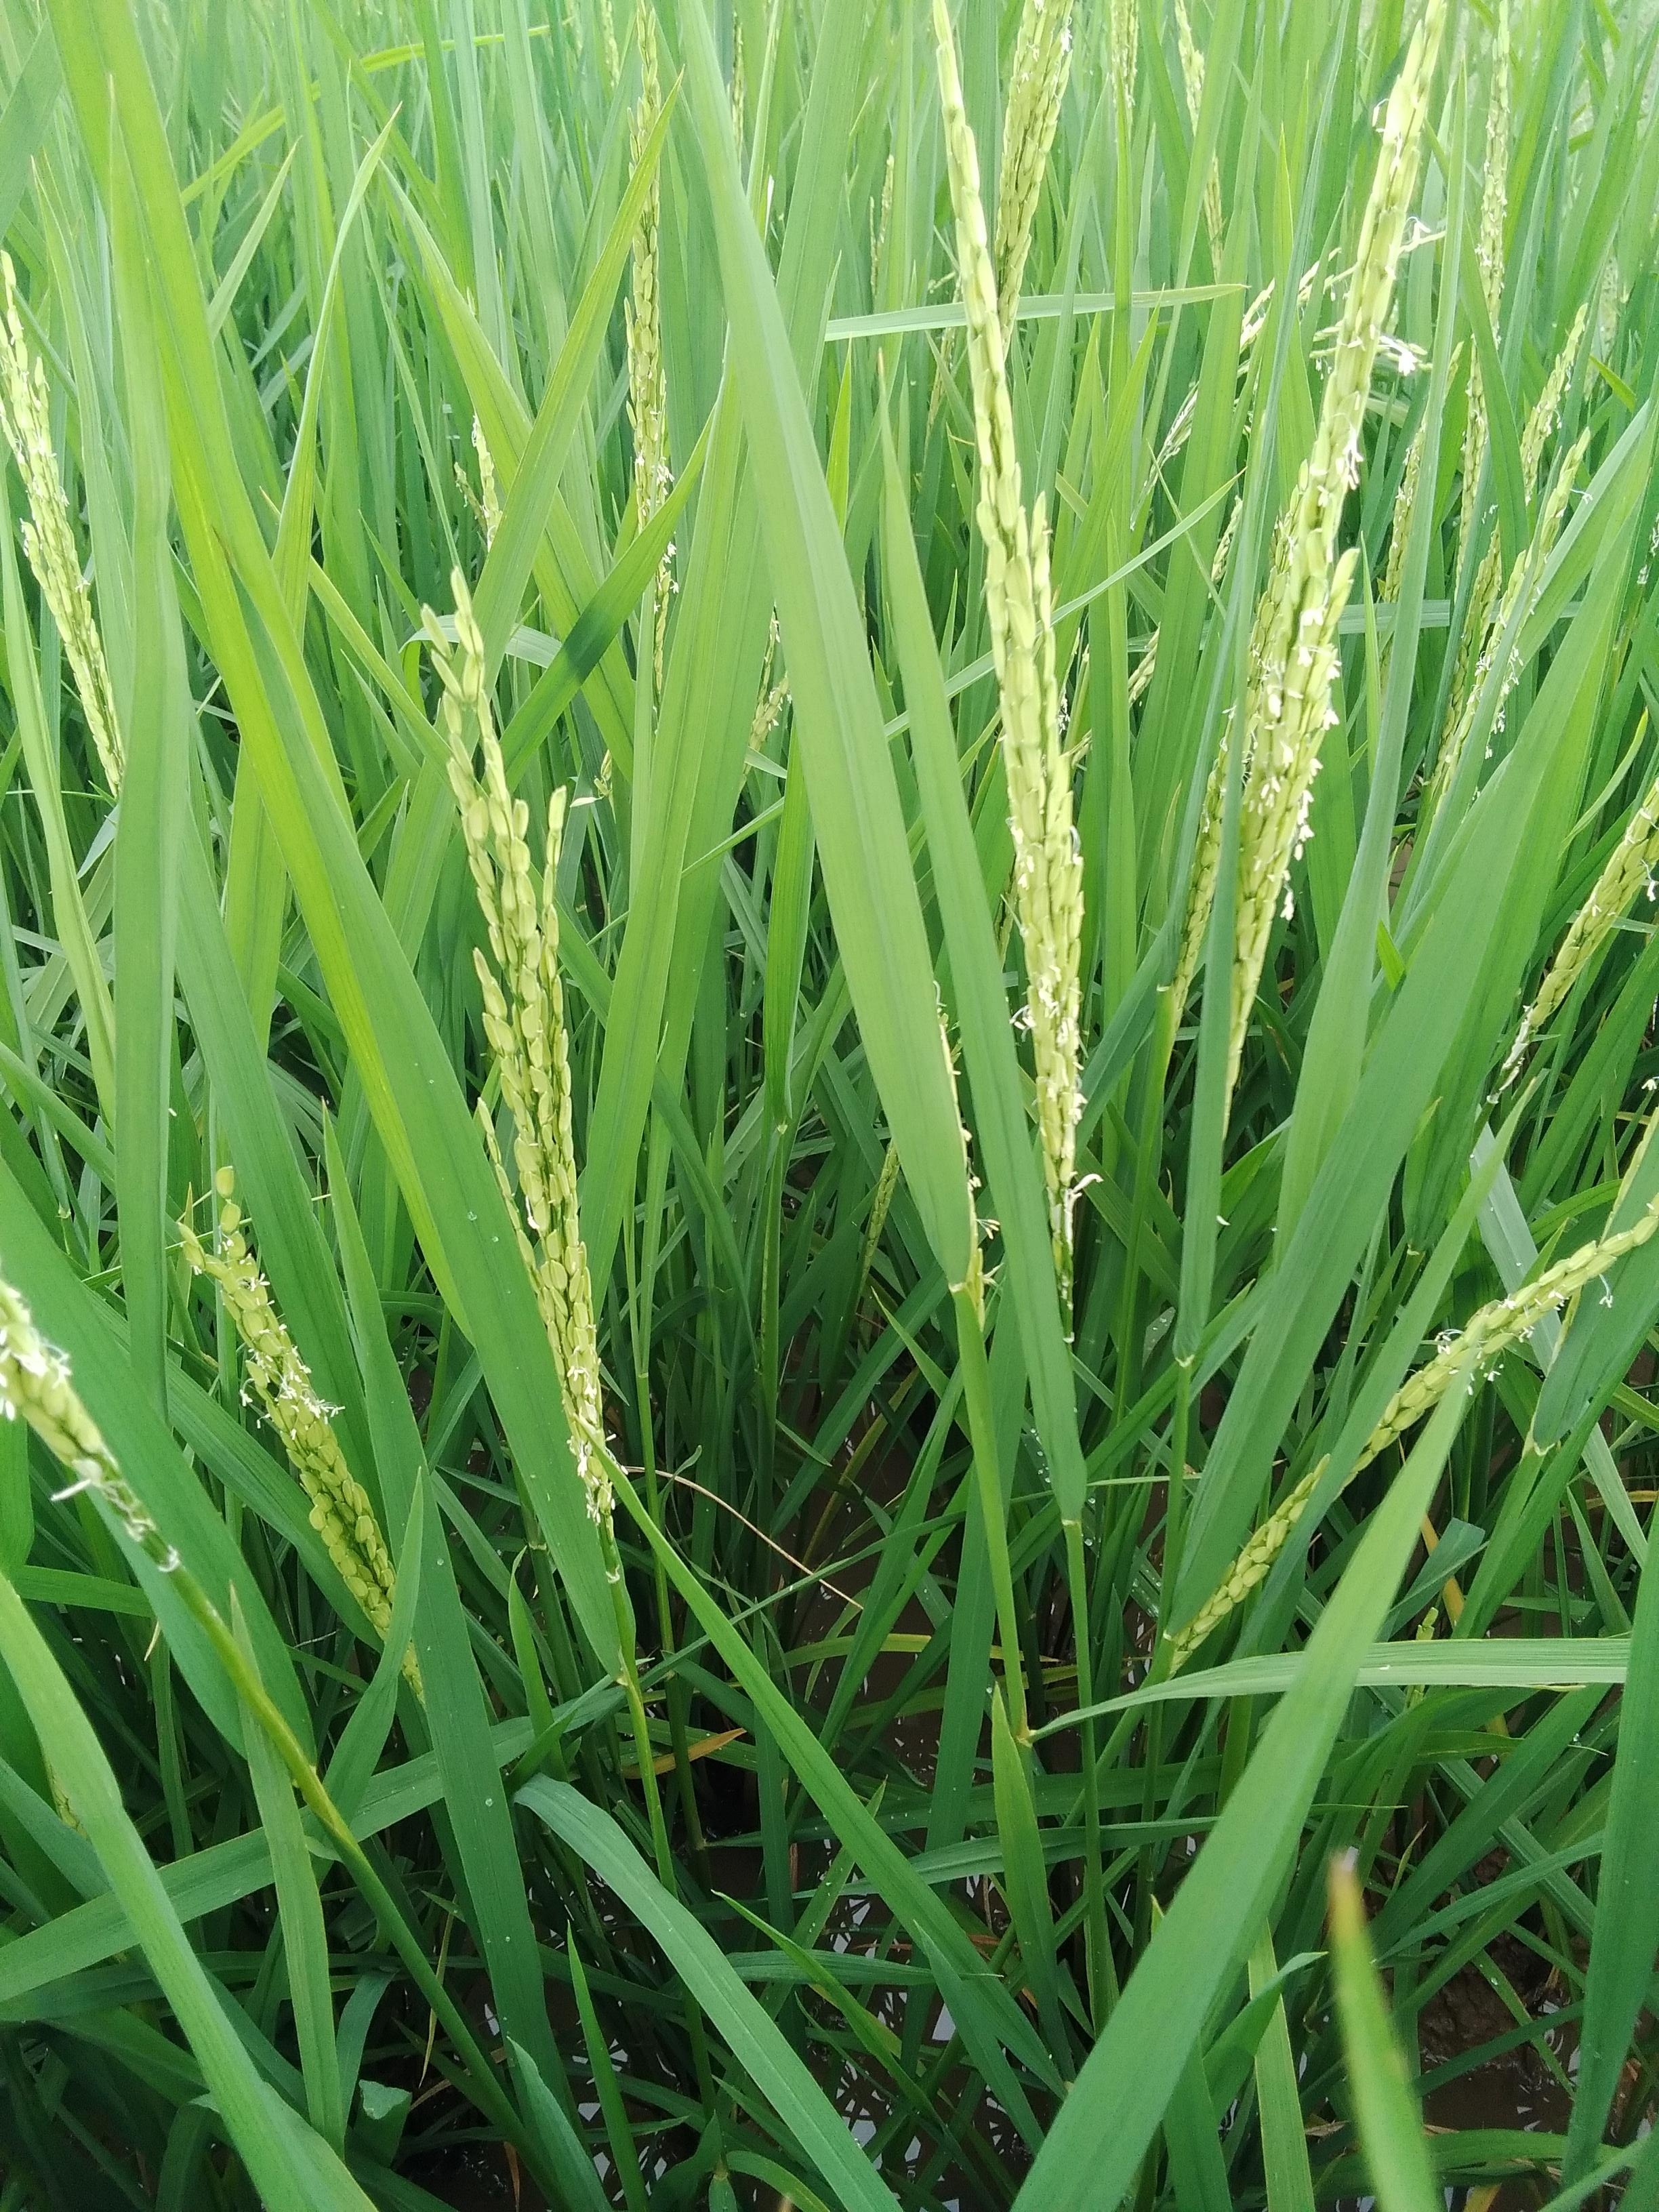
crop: rice
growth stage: flowering
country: Nigeria
